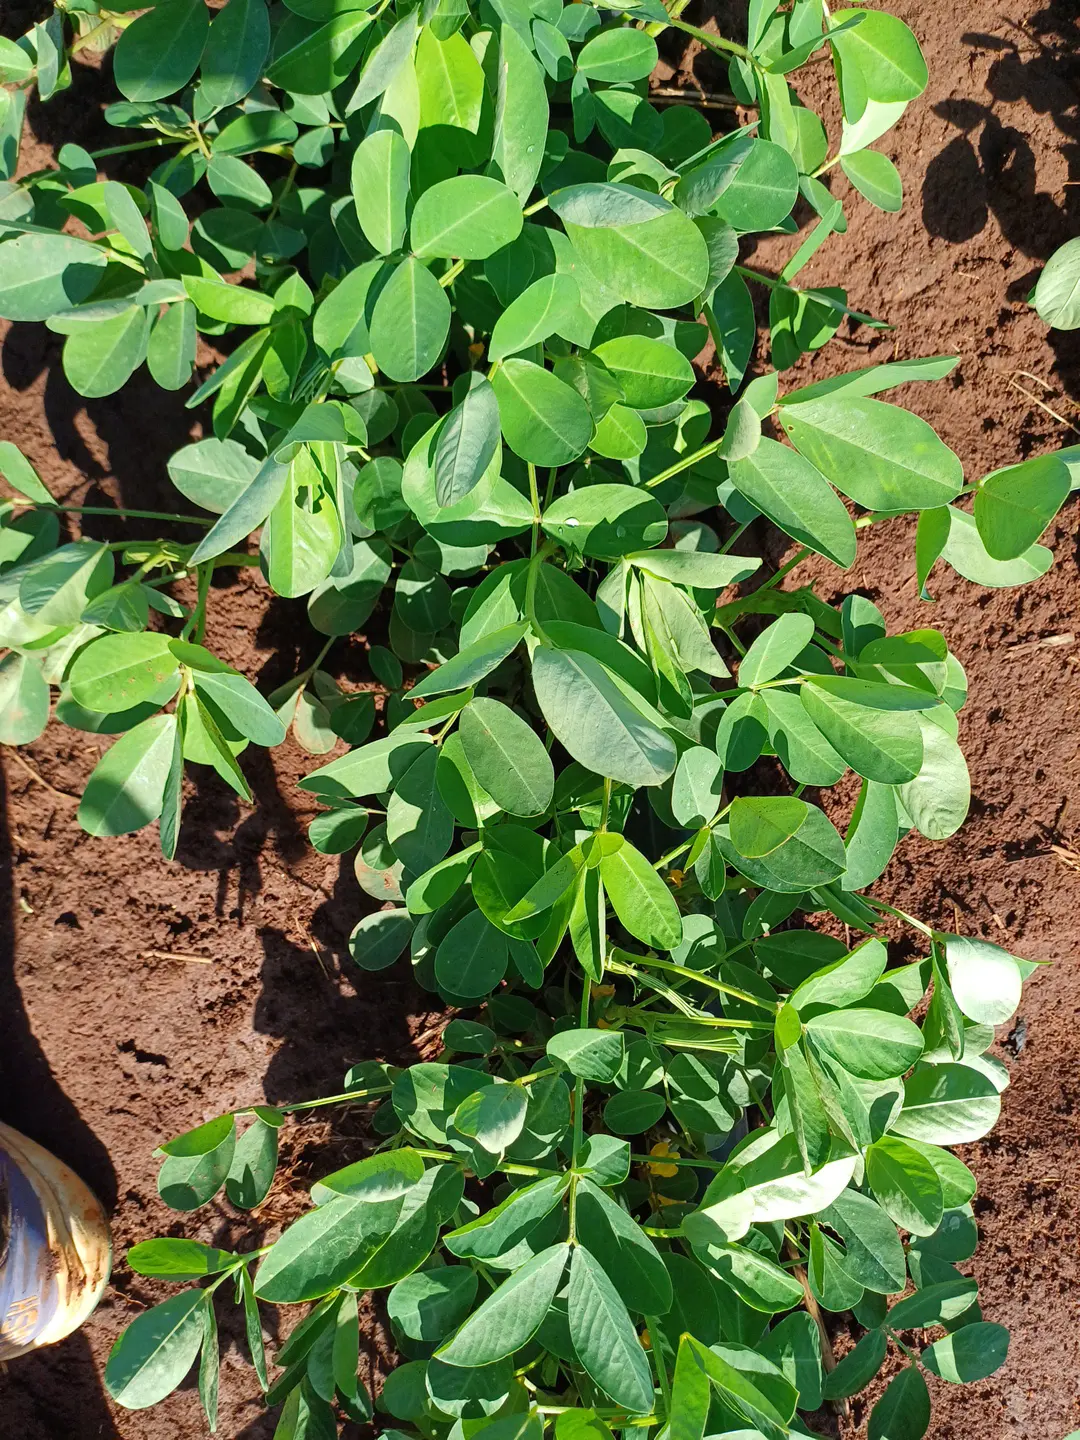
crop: groundnut
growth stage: flowering
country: Kenya
